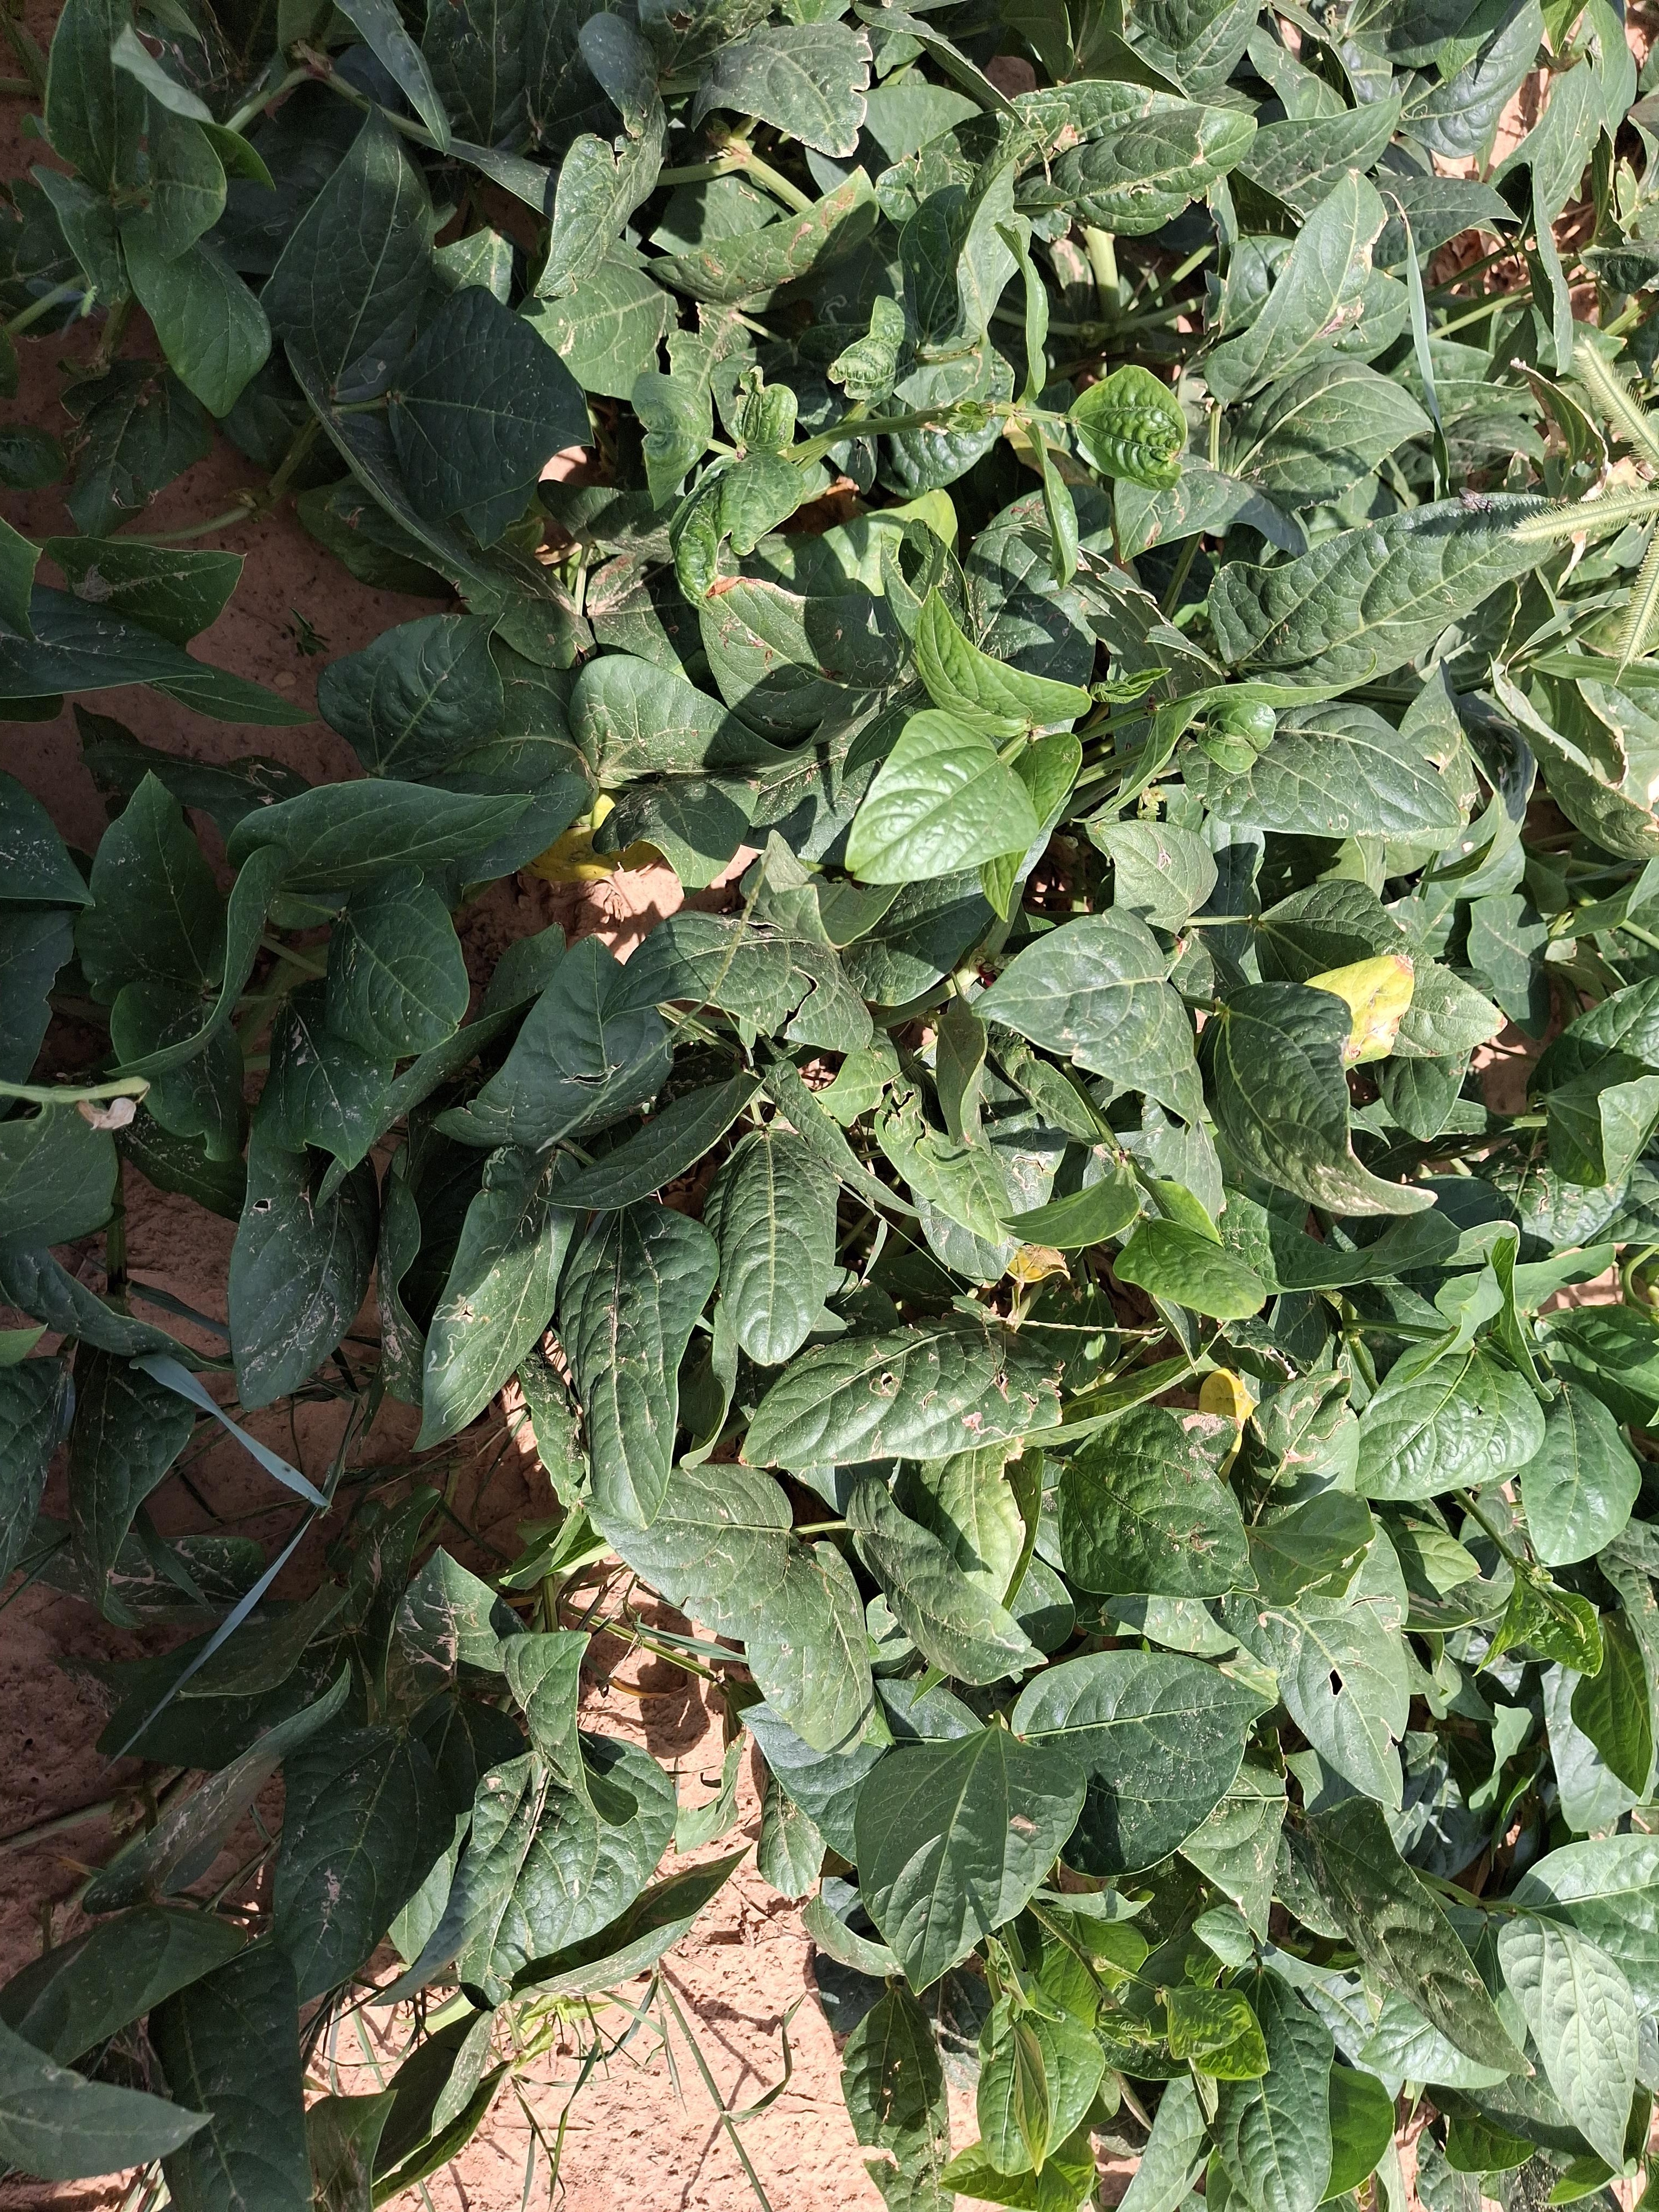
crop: cowpea
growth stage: harvest maturity
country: Nigeria
